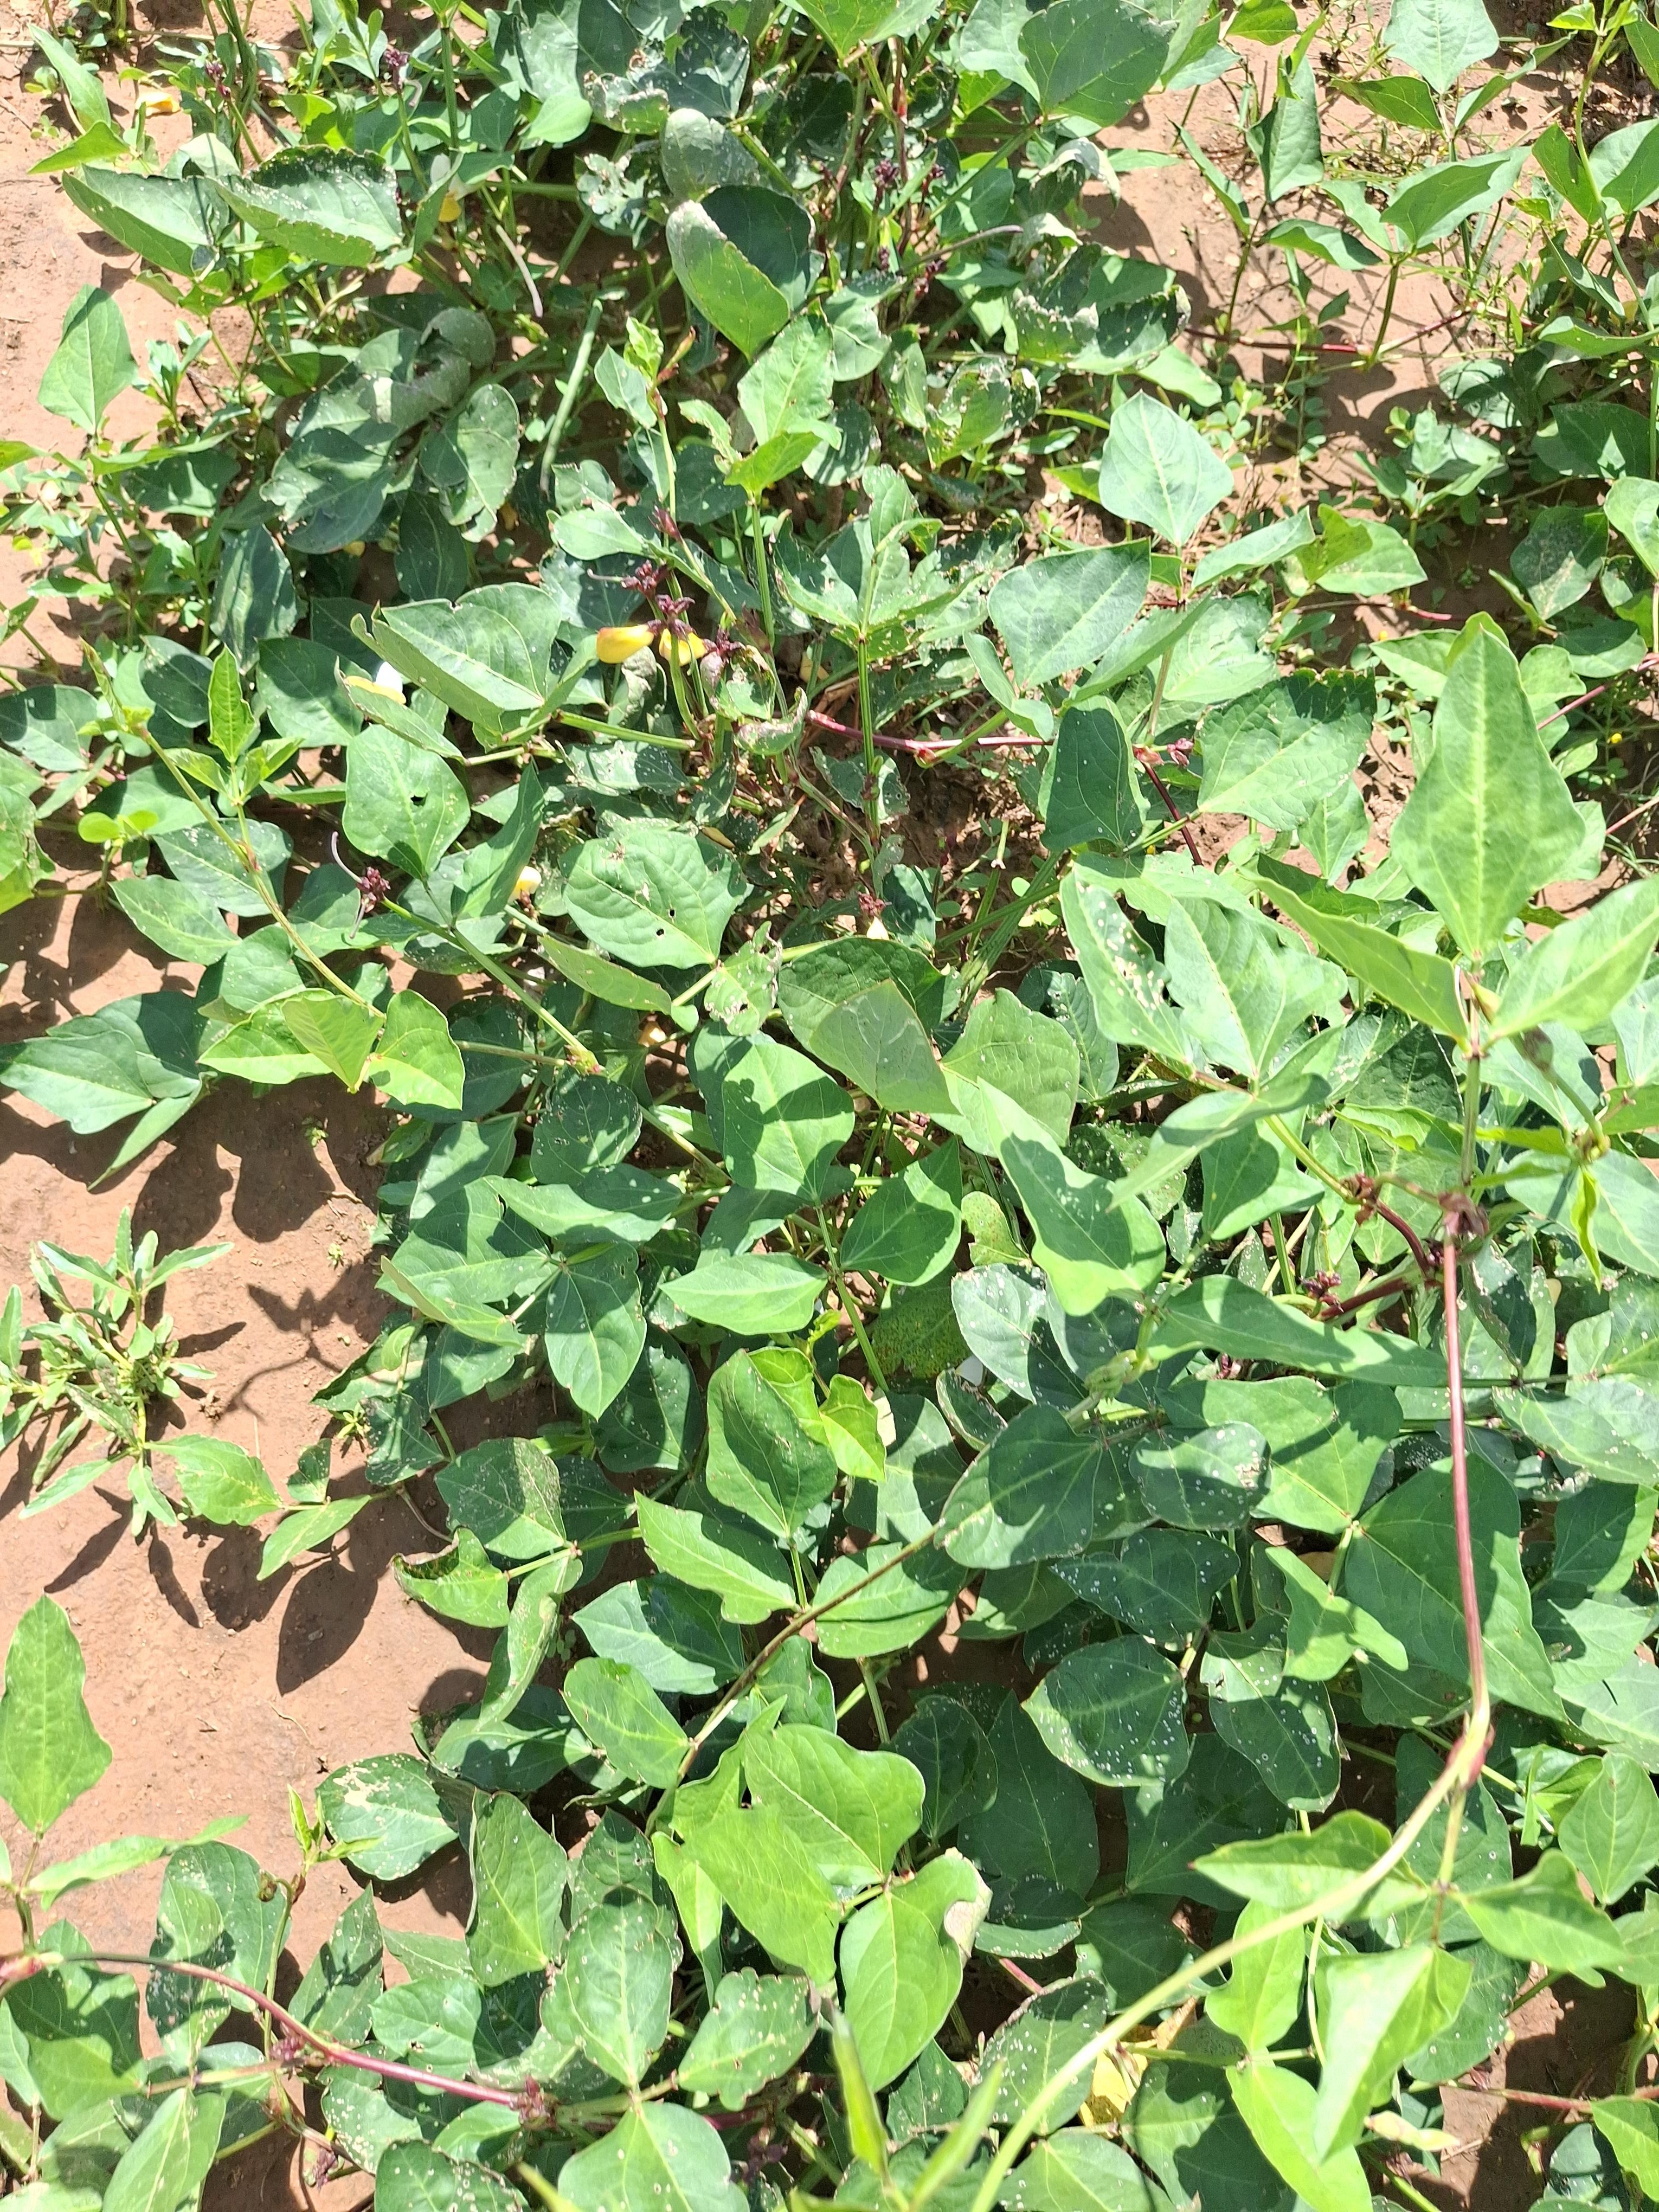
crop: cowpea
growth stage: development pod
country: Nigeria
